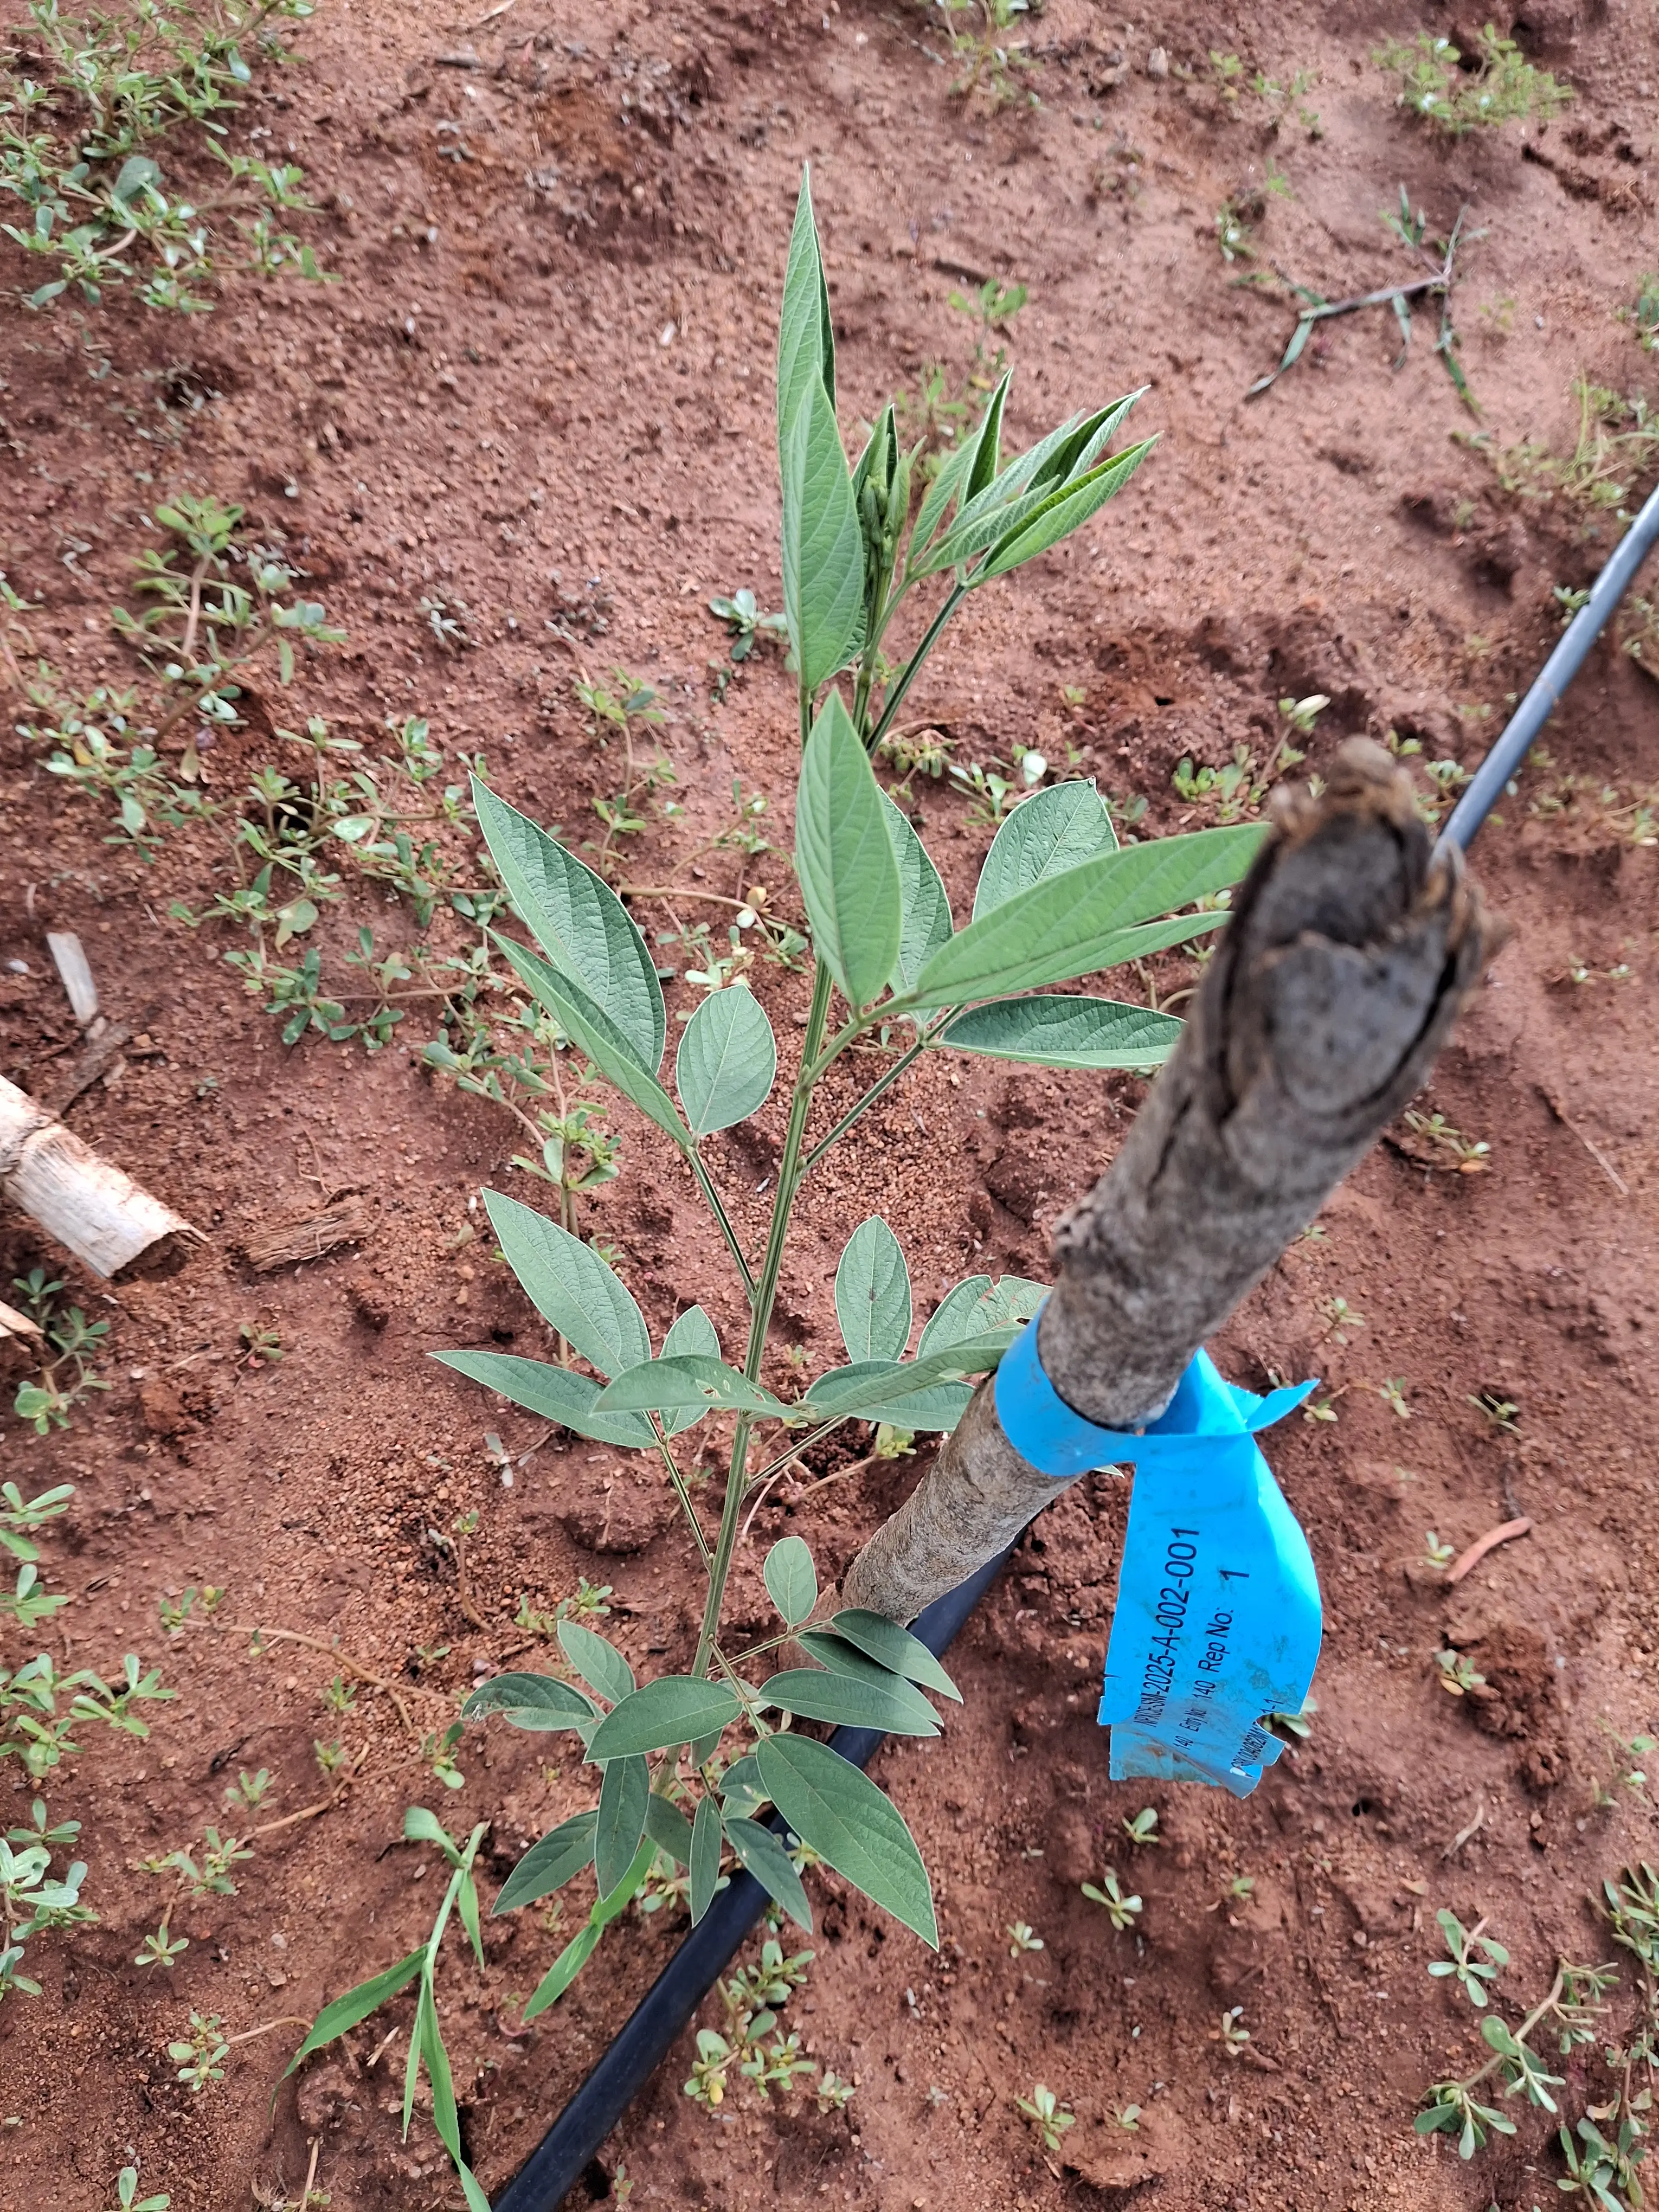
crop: pigeonpea
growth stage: vegetative
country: Kenya
